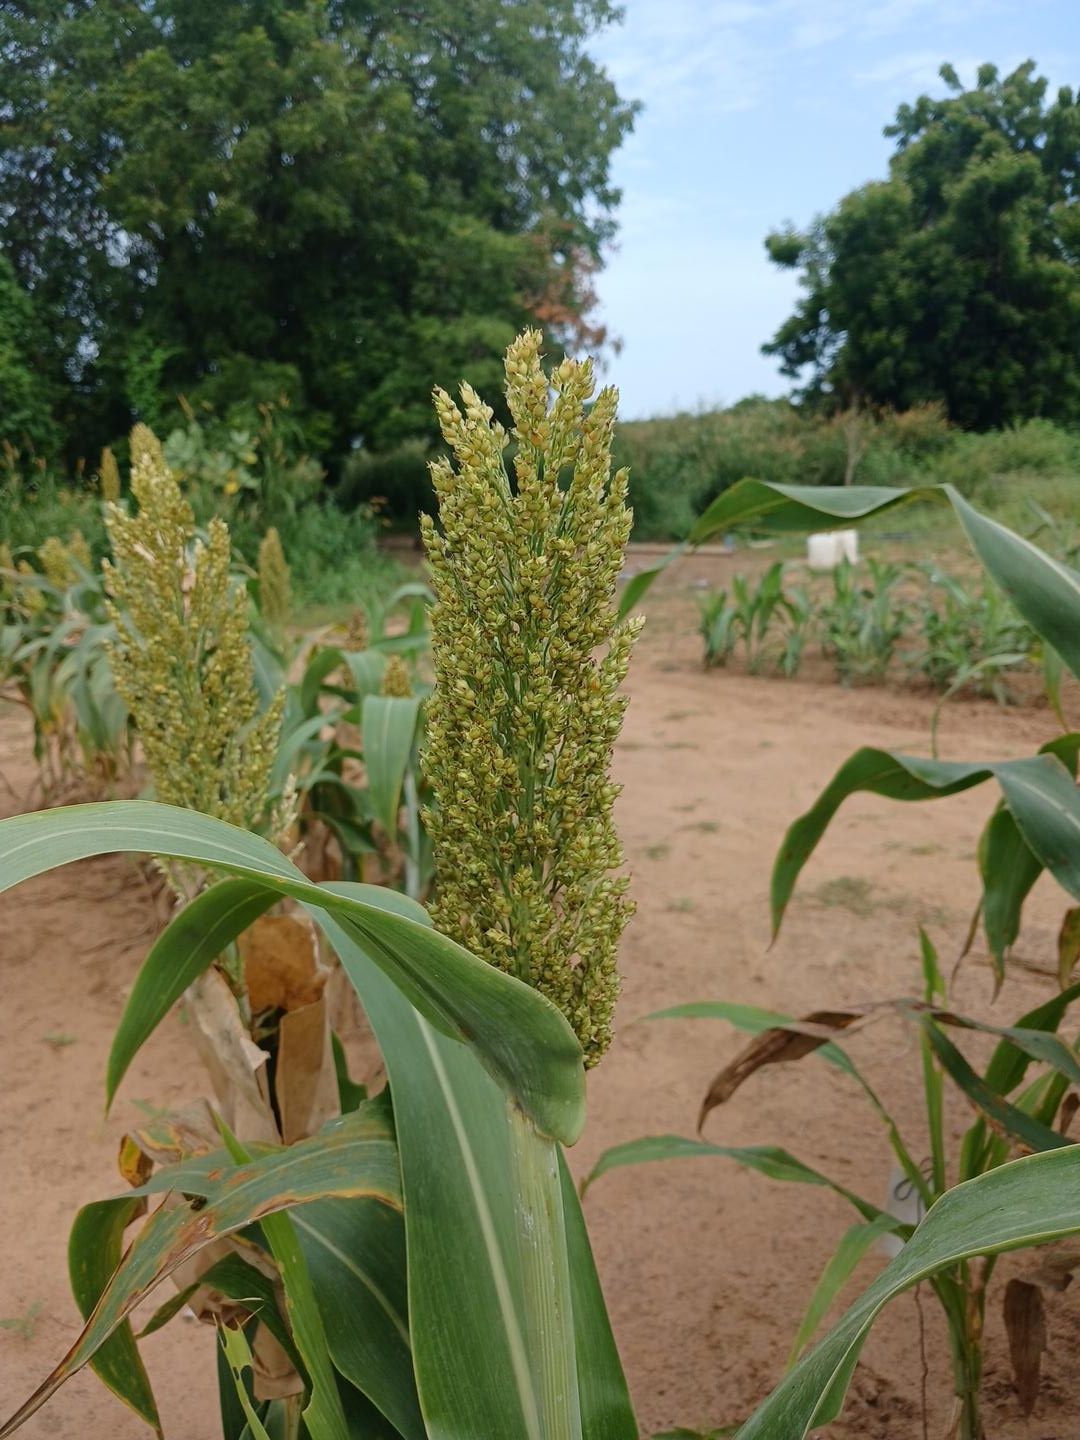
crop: sorghum
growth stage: filling grain
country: Senegal
